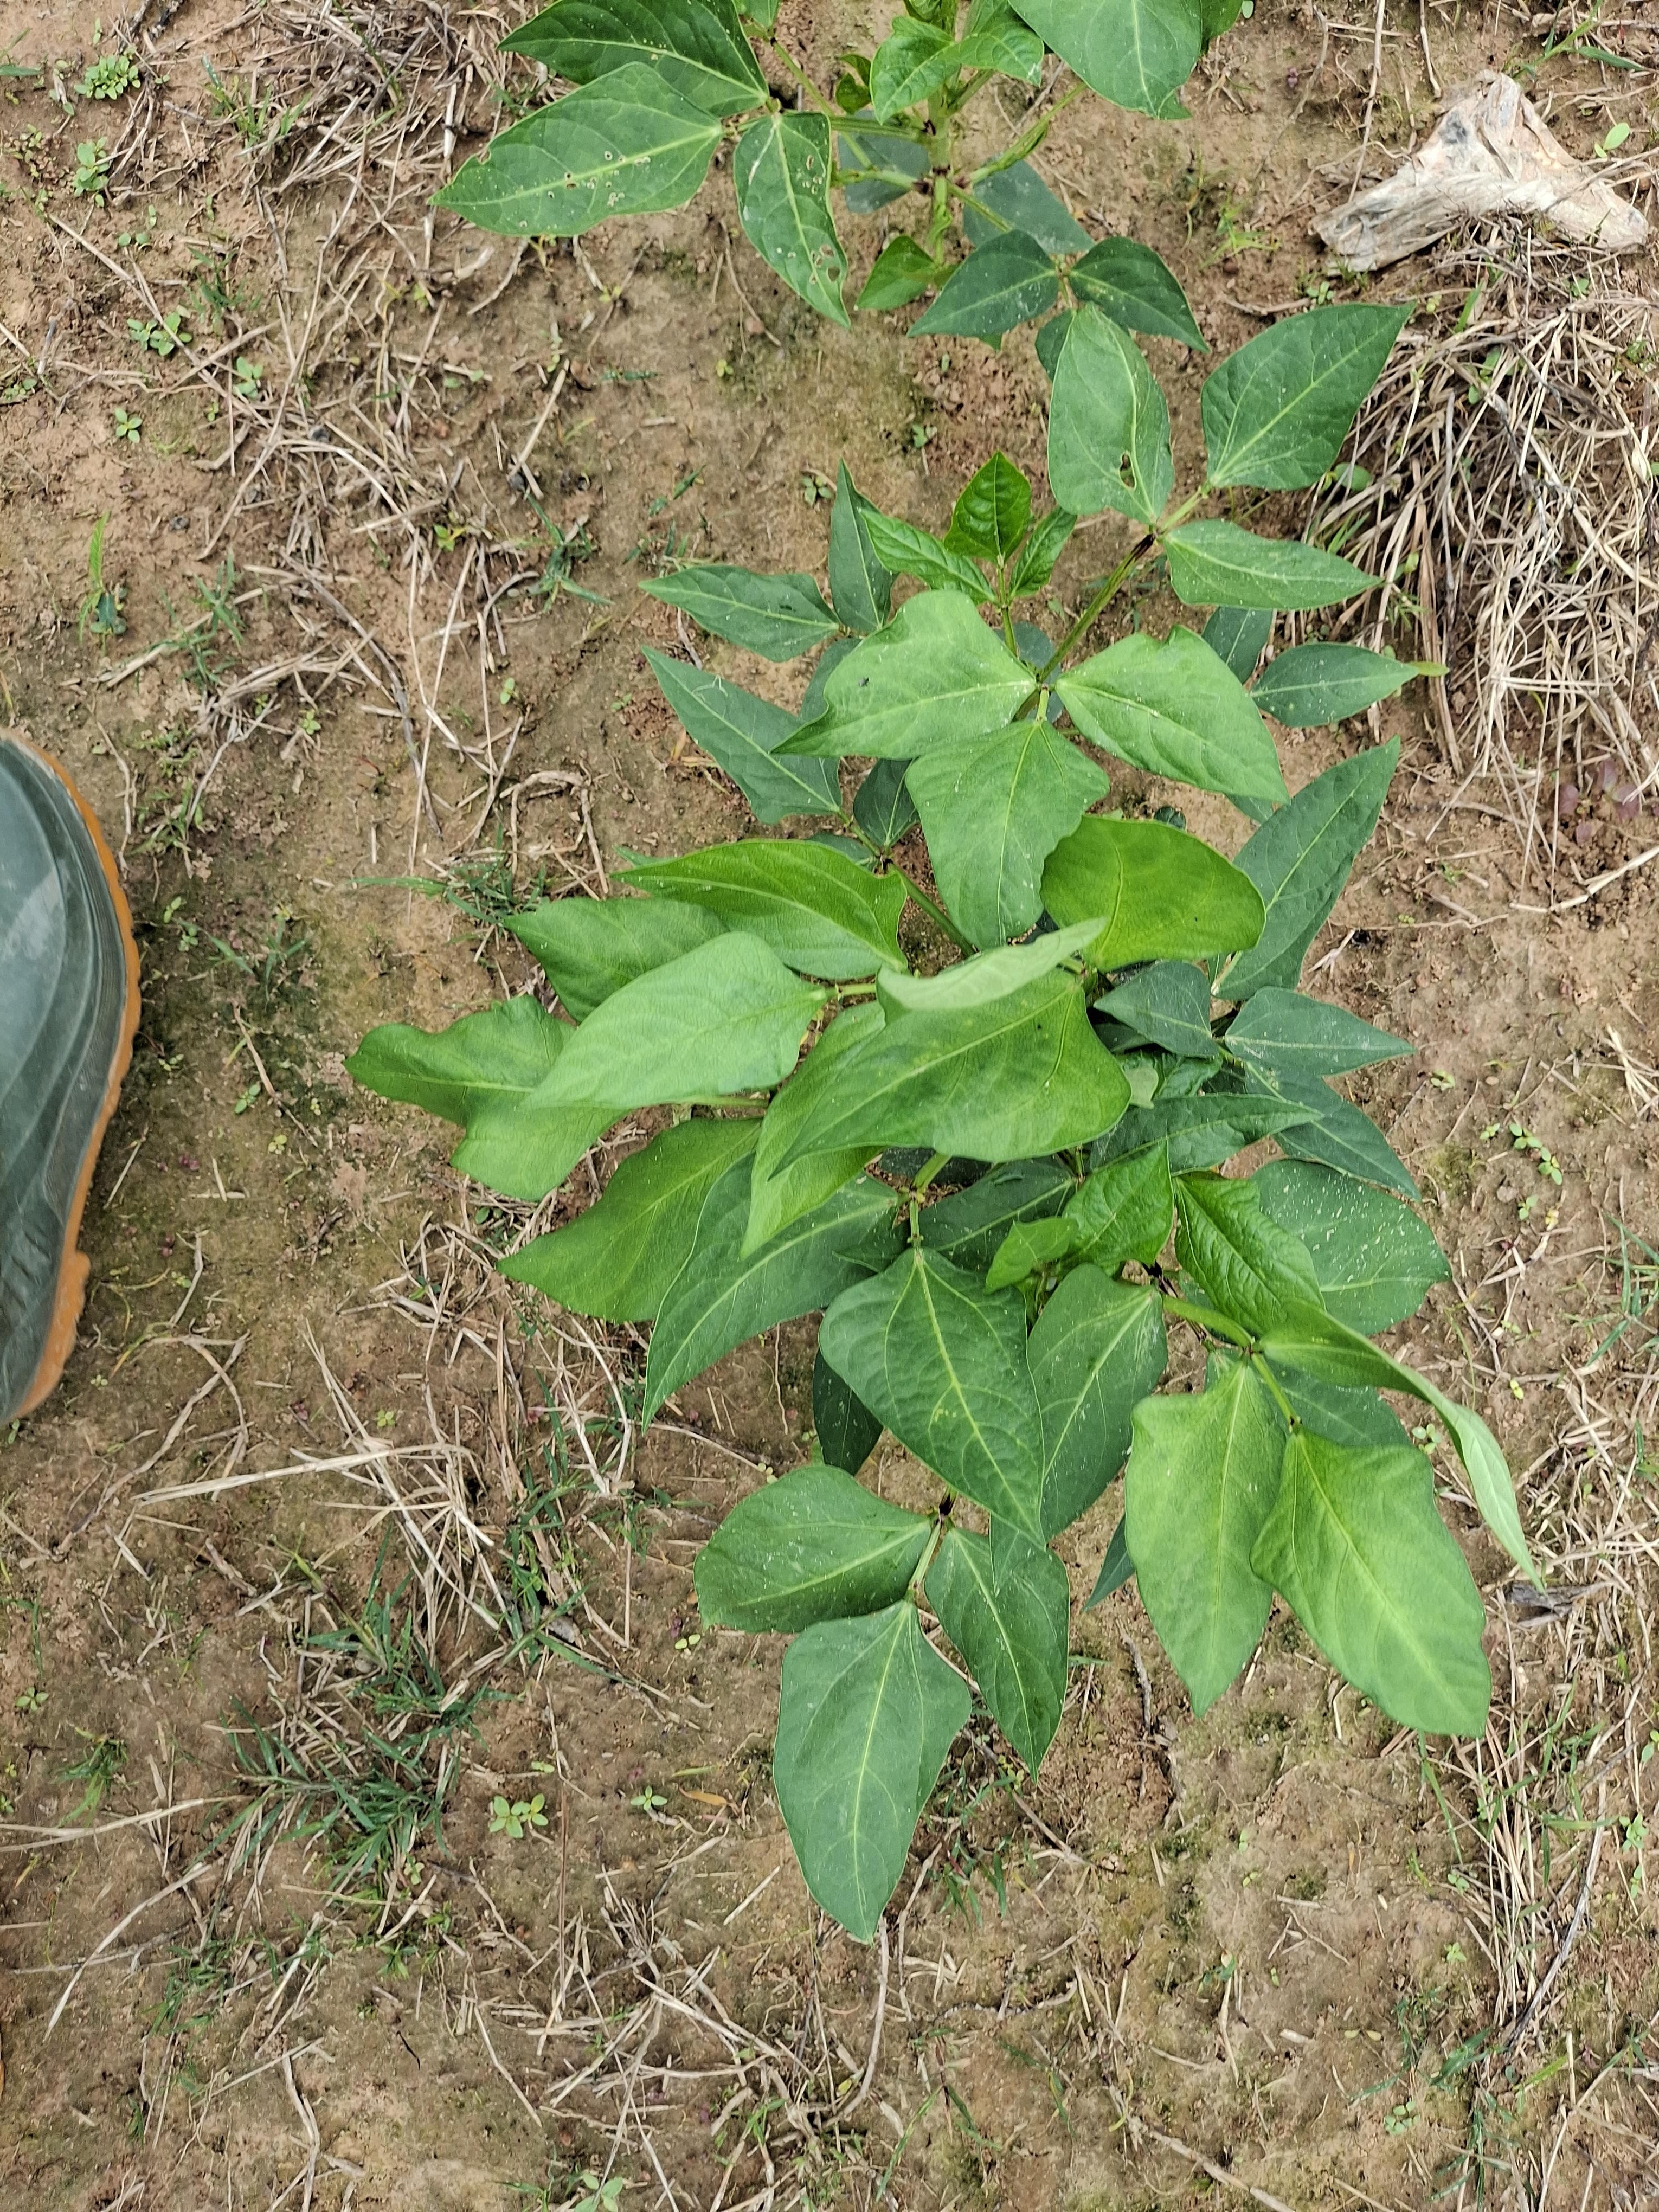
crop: cowpea
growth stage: emergence
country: Nigeria
